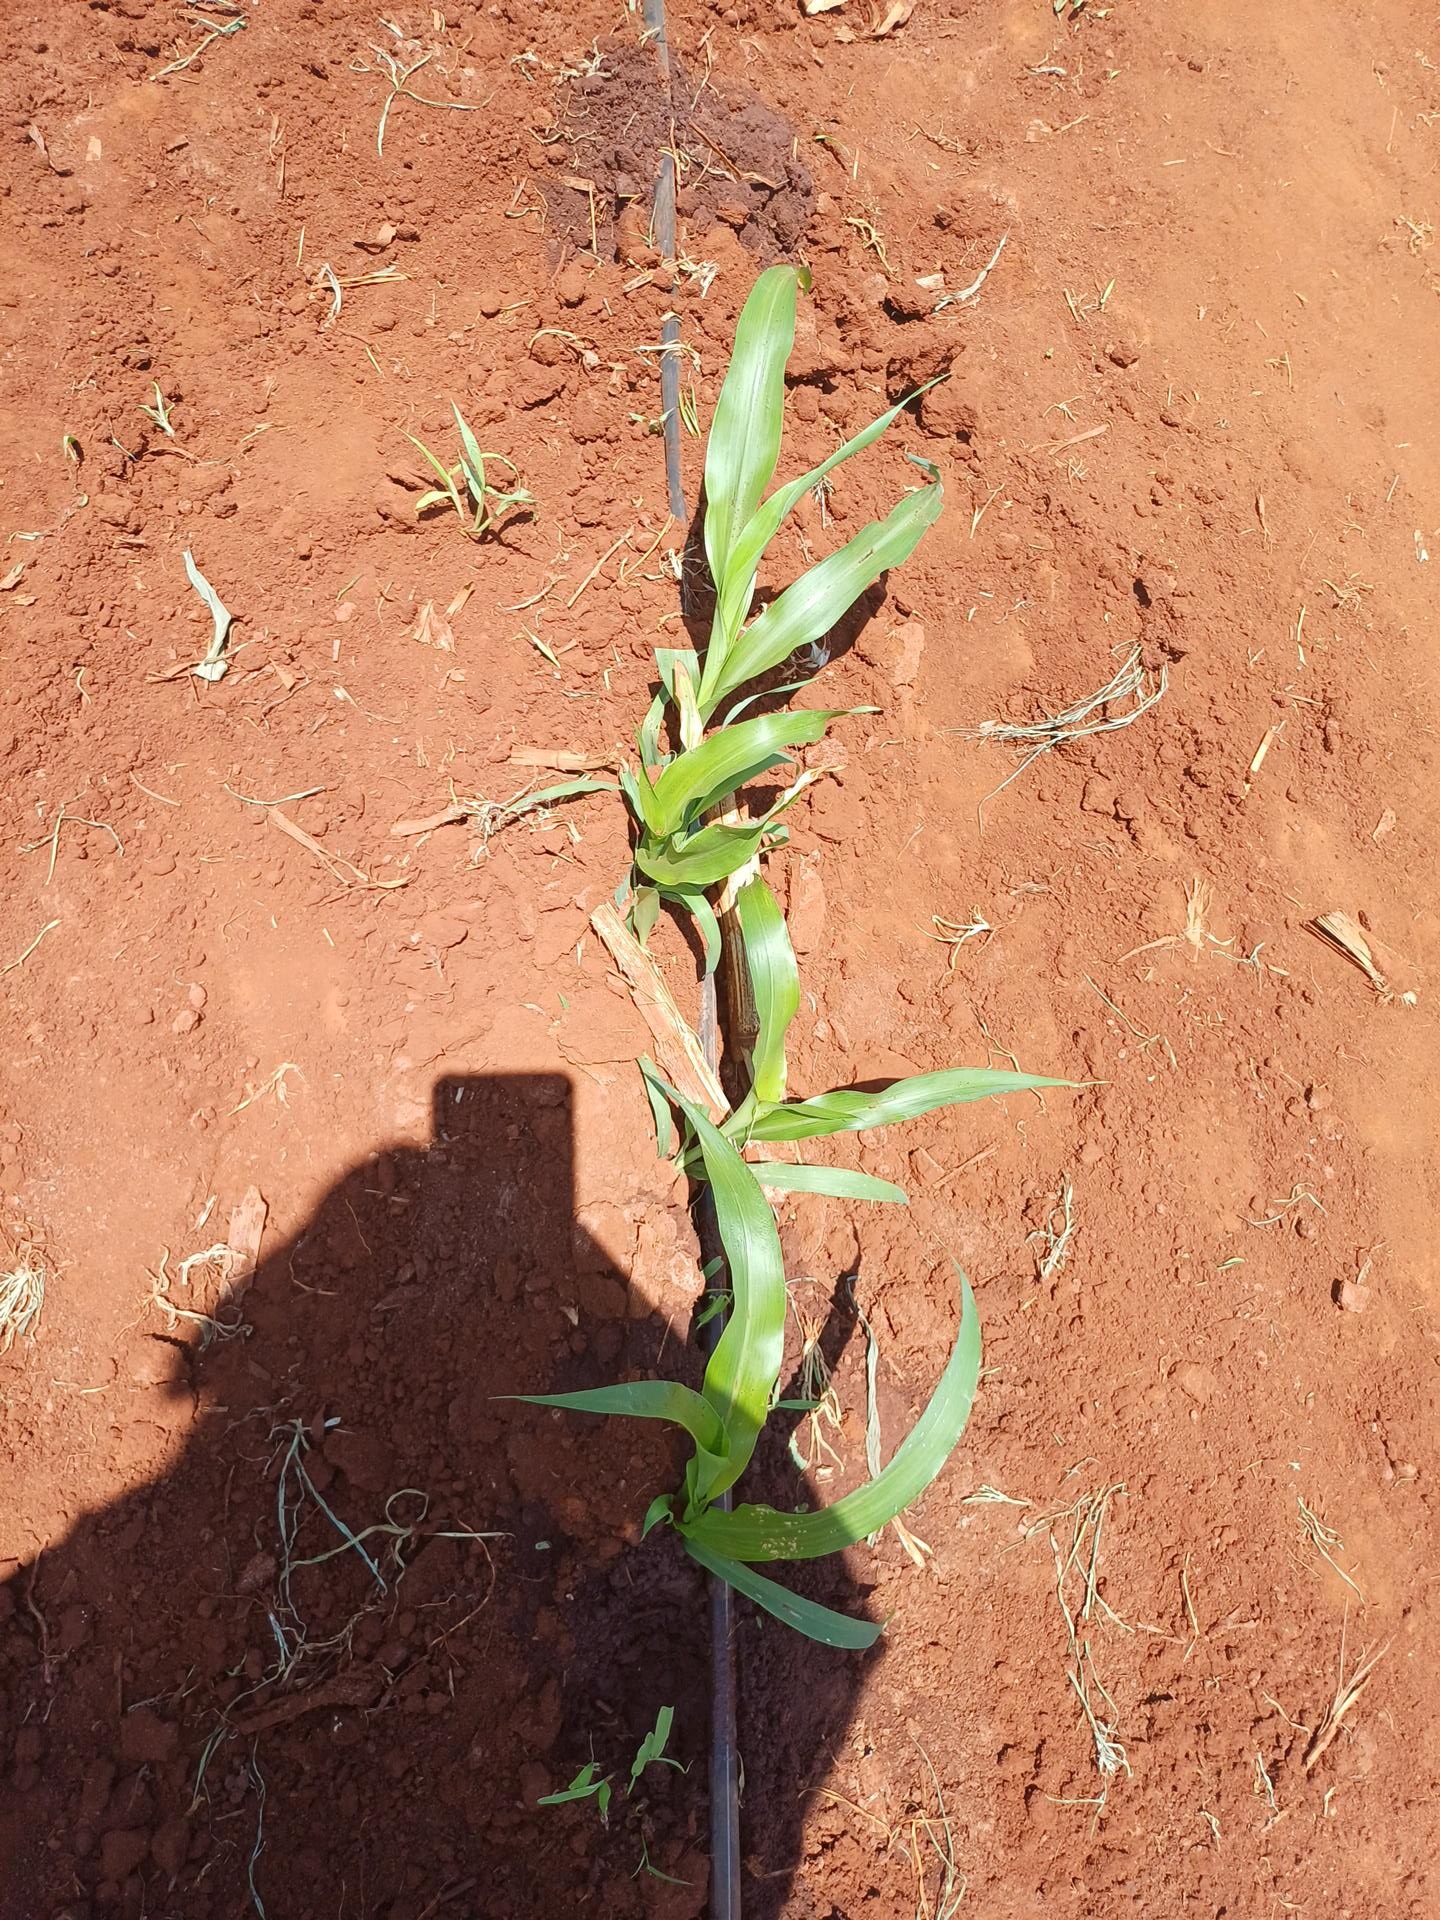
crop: sorghum
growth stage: vegetative
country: Kenya
